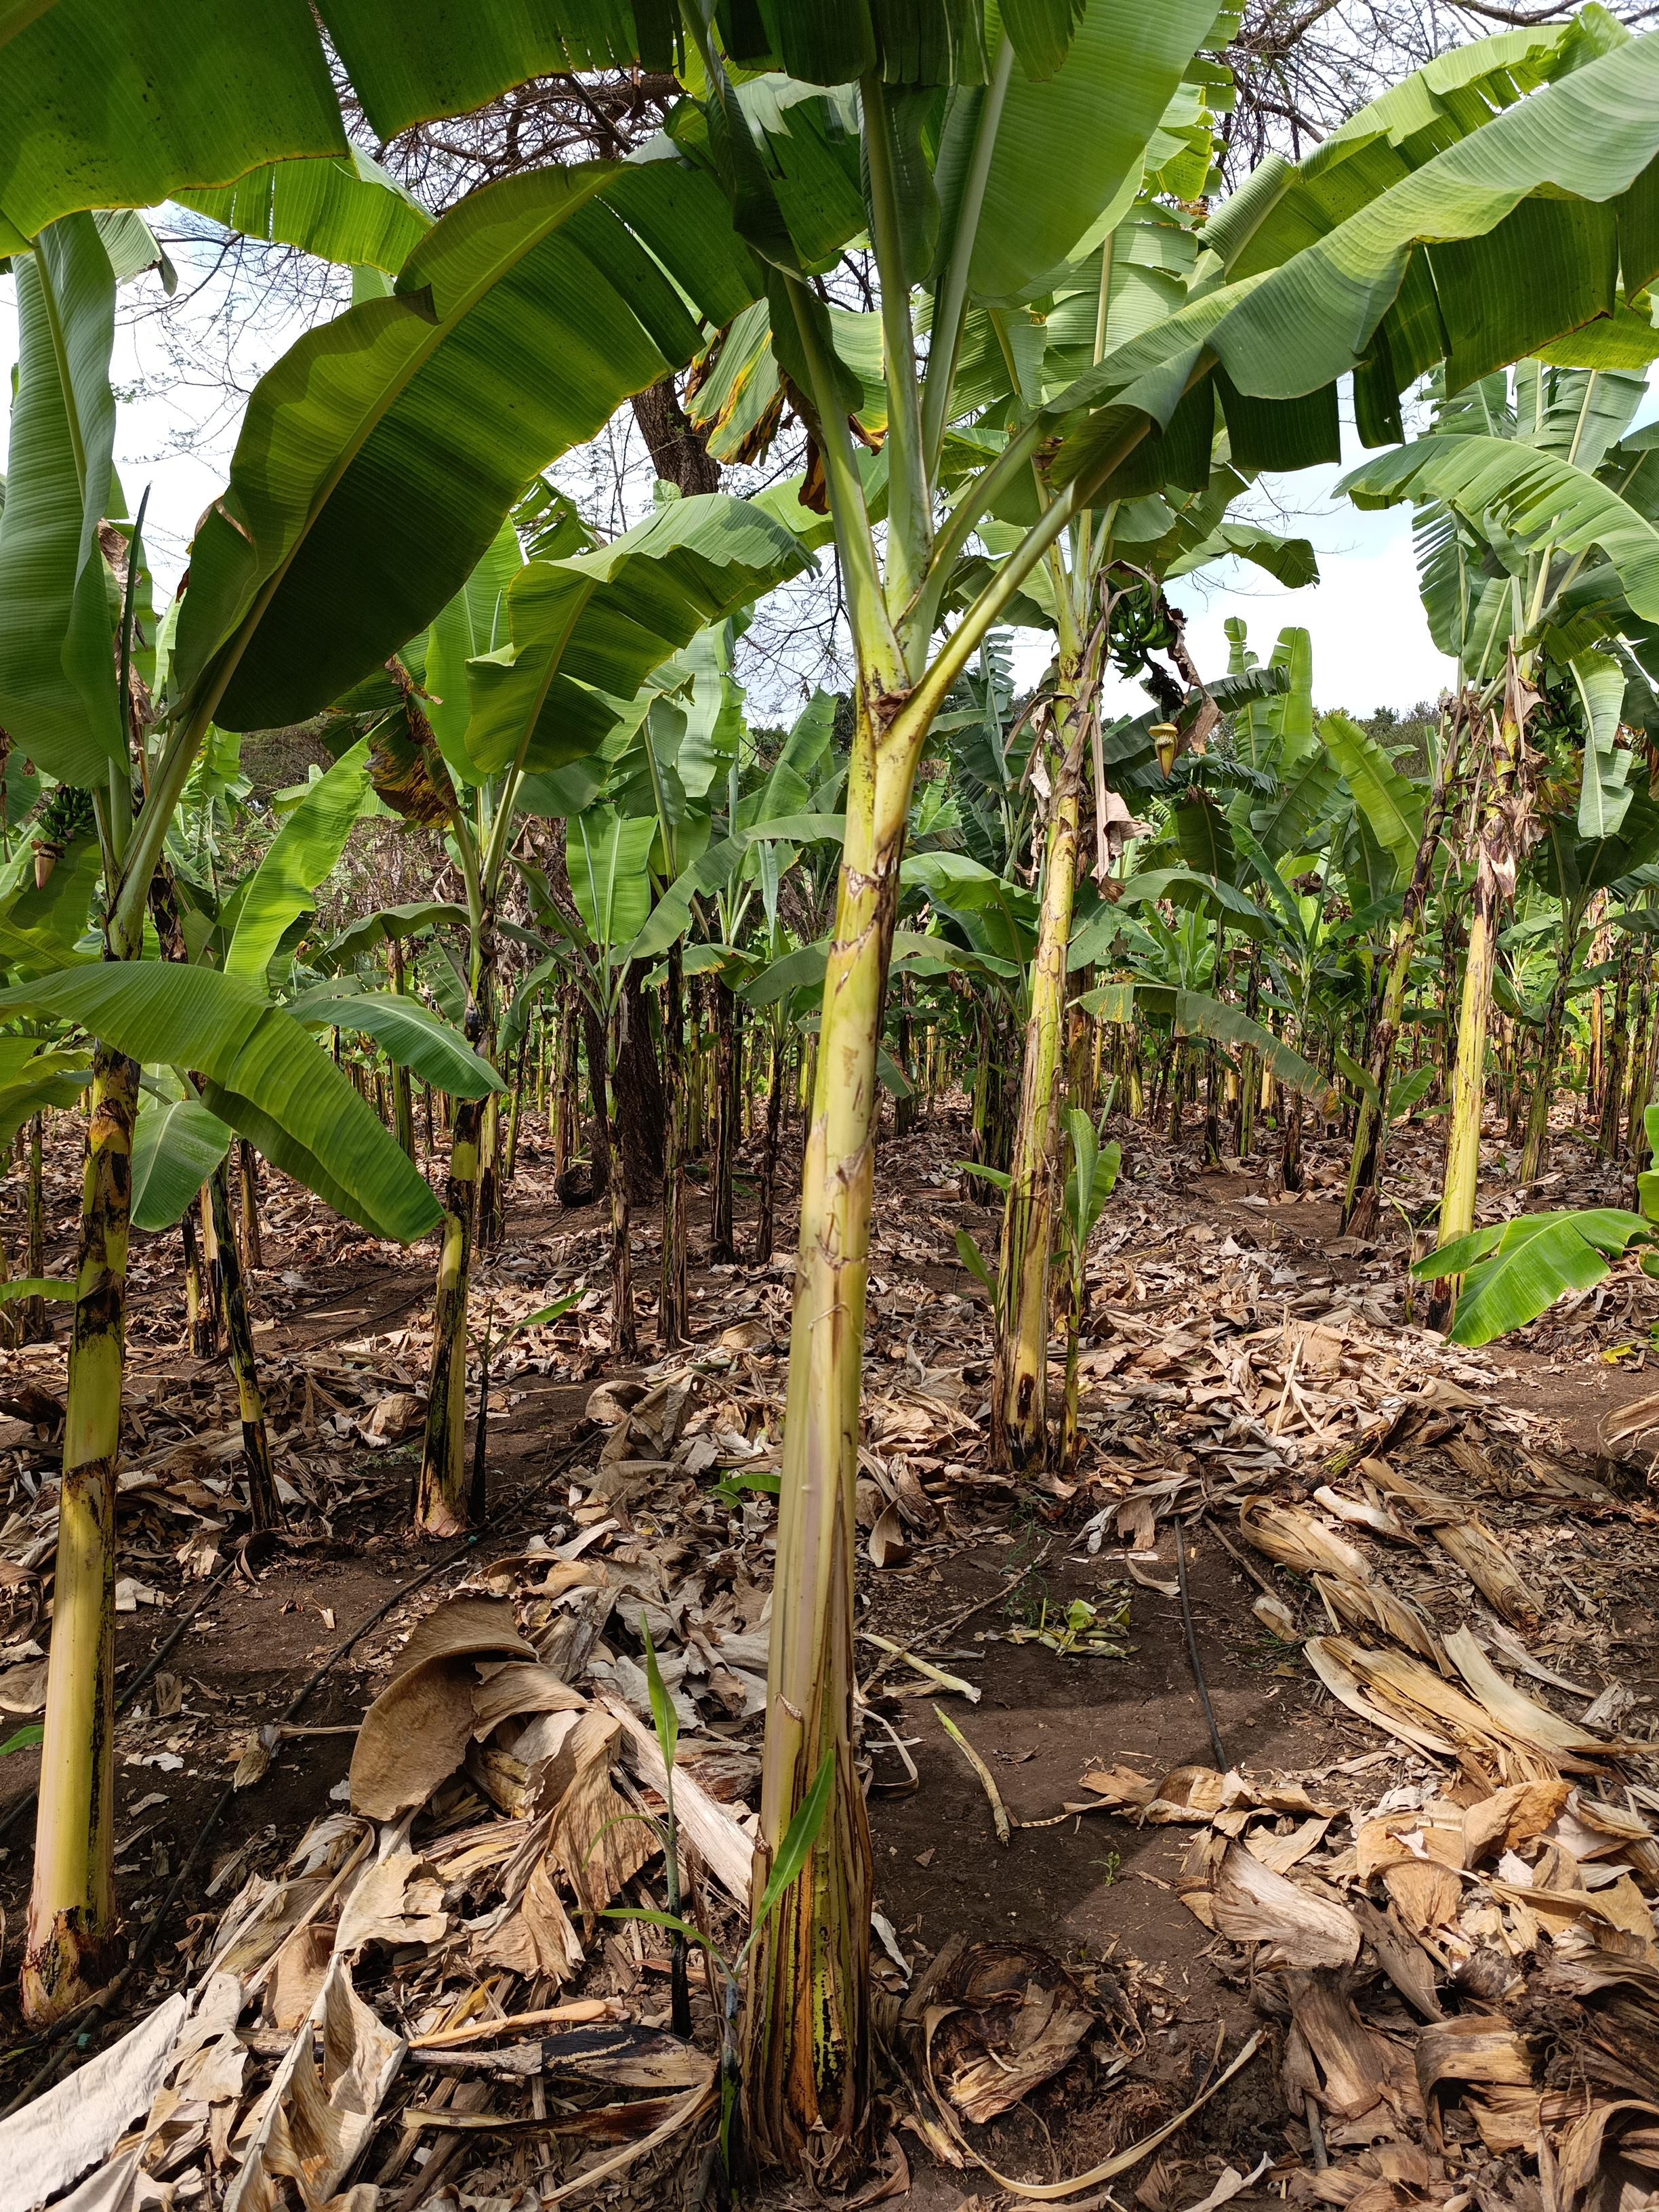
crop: banana
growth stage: vegetative
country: Tanzania
